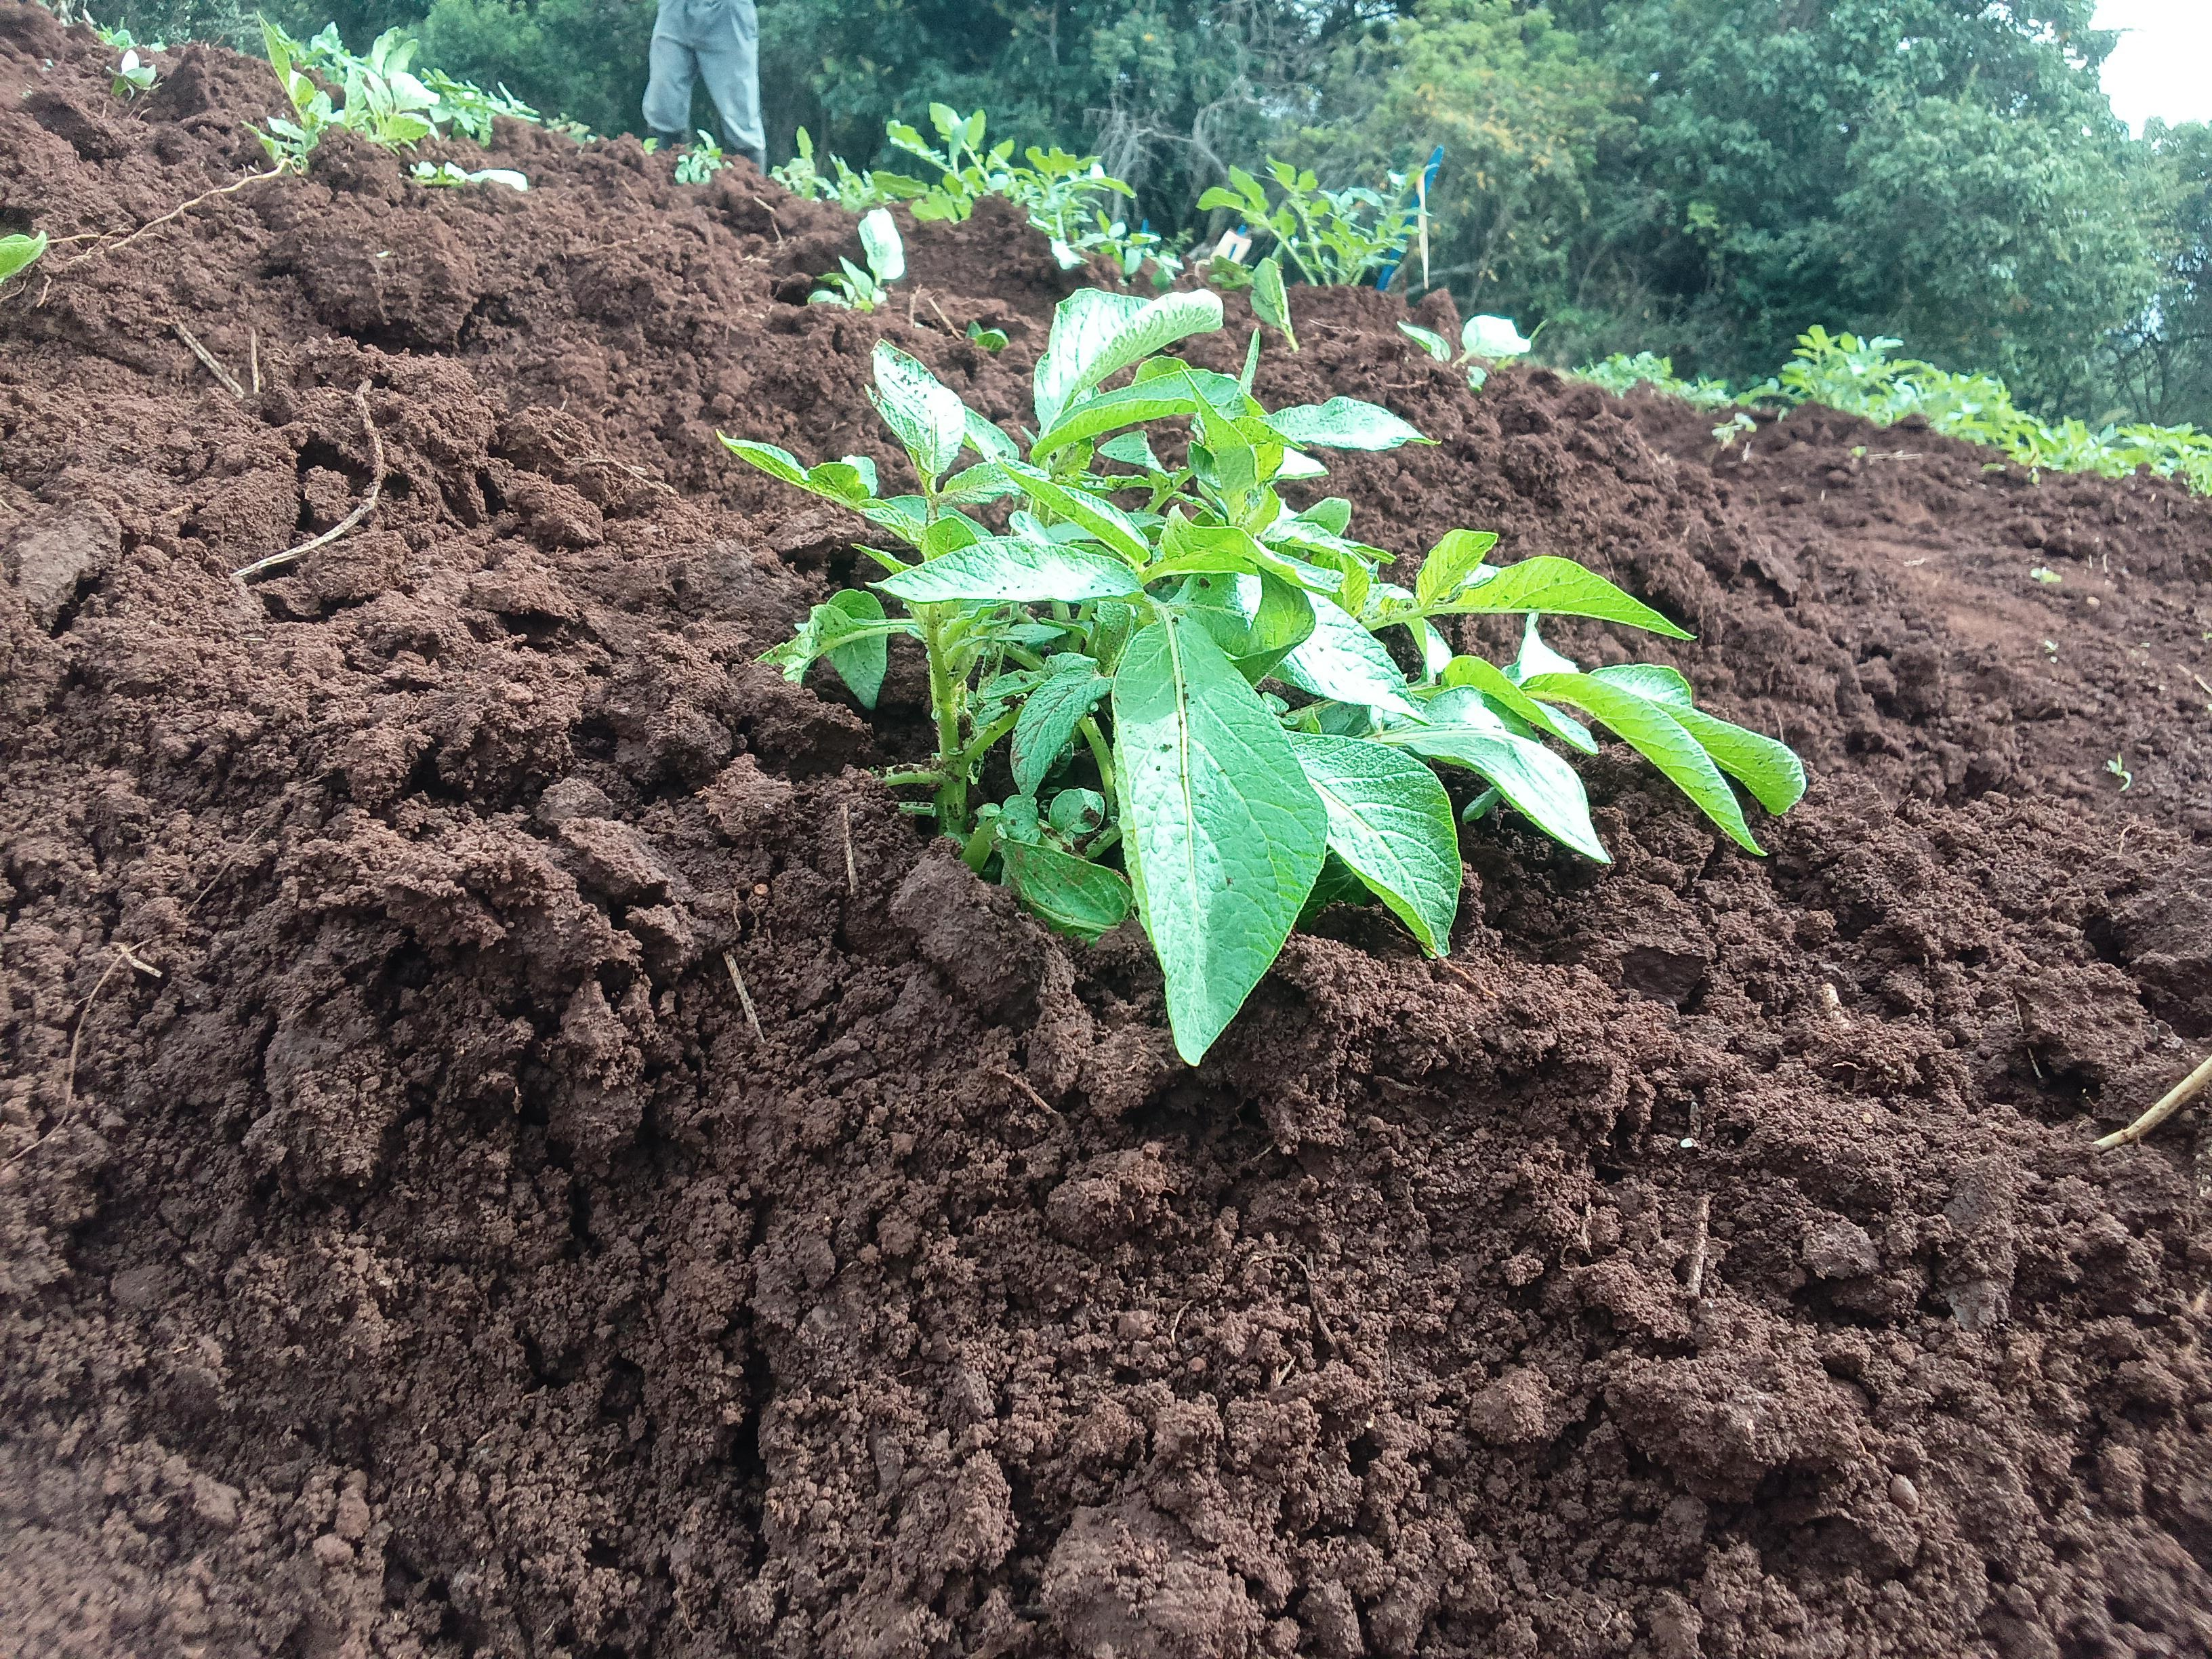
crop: potato
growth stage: sprouting emergence
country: Kenya
